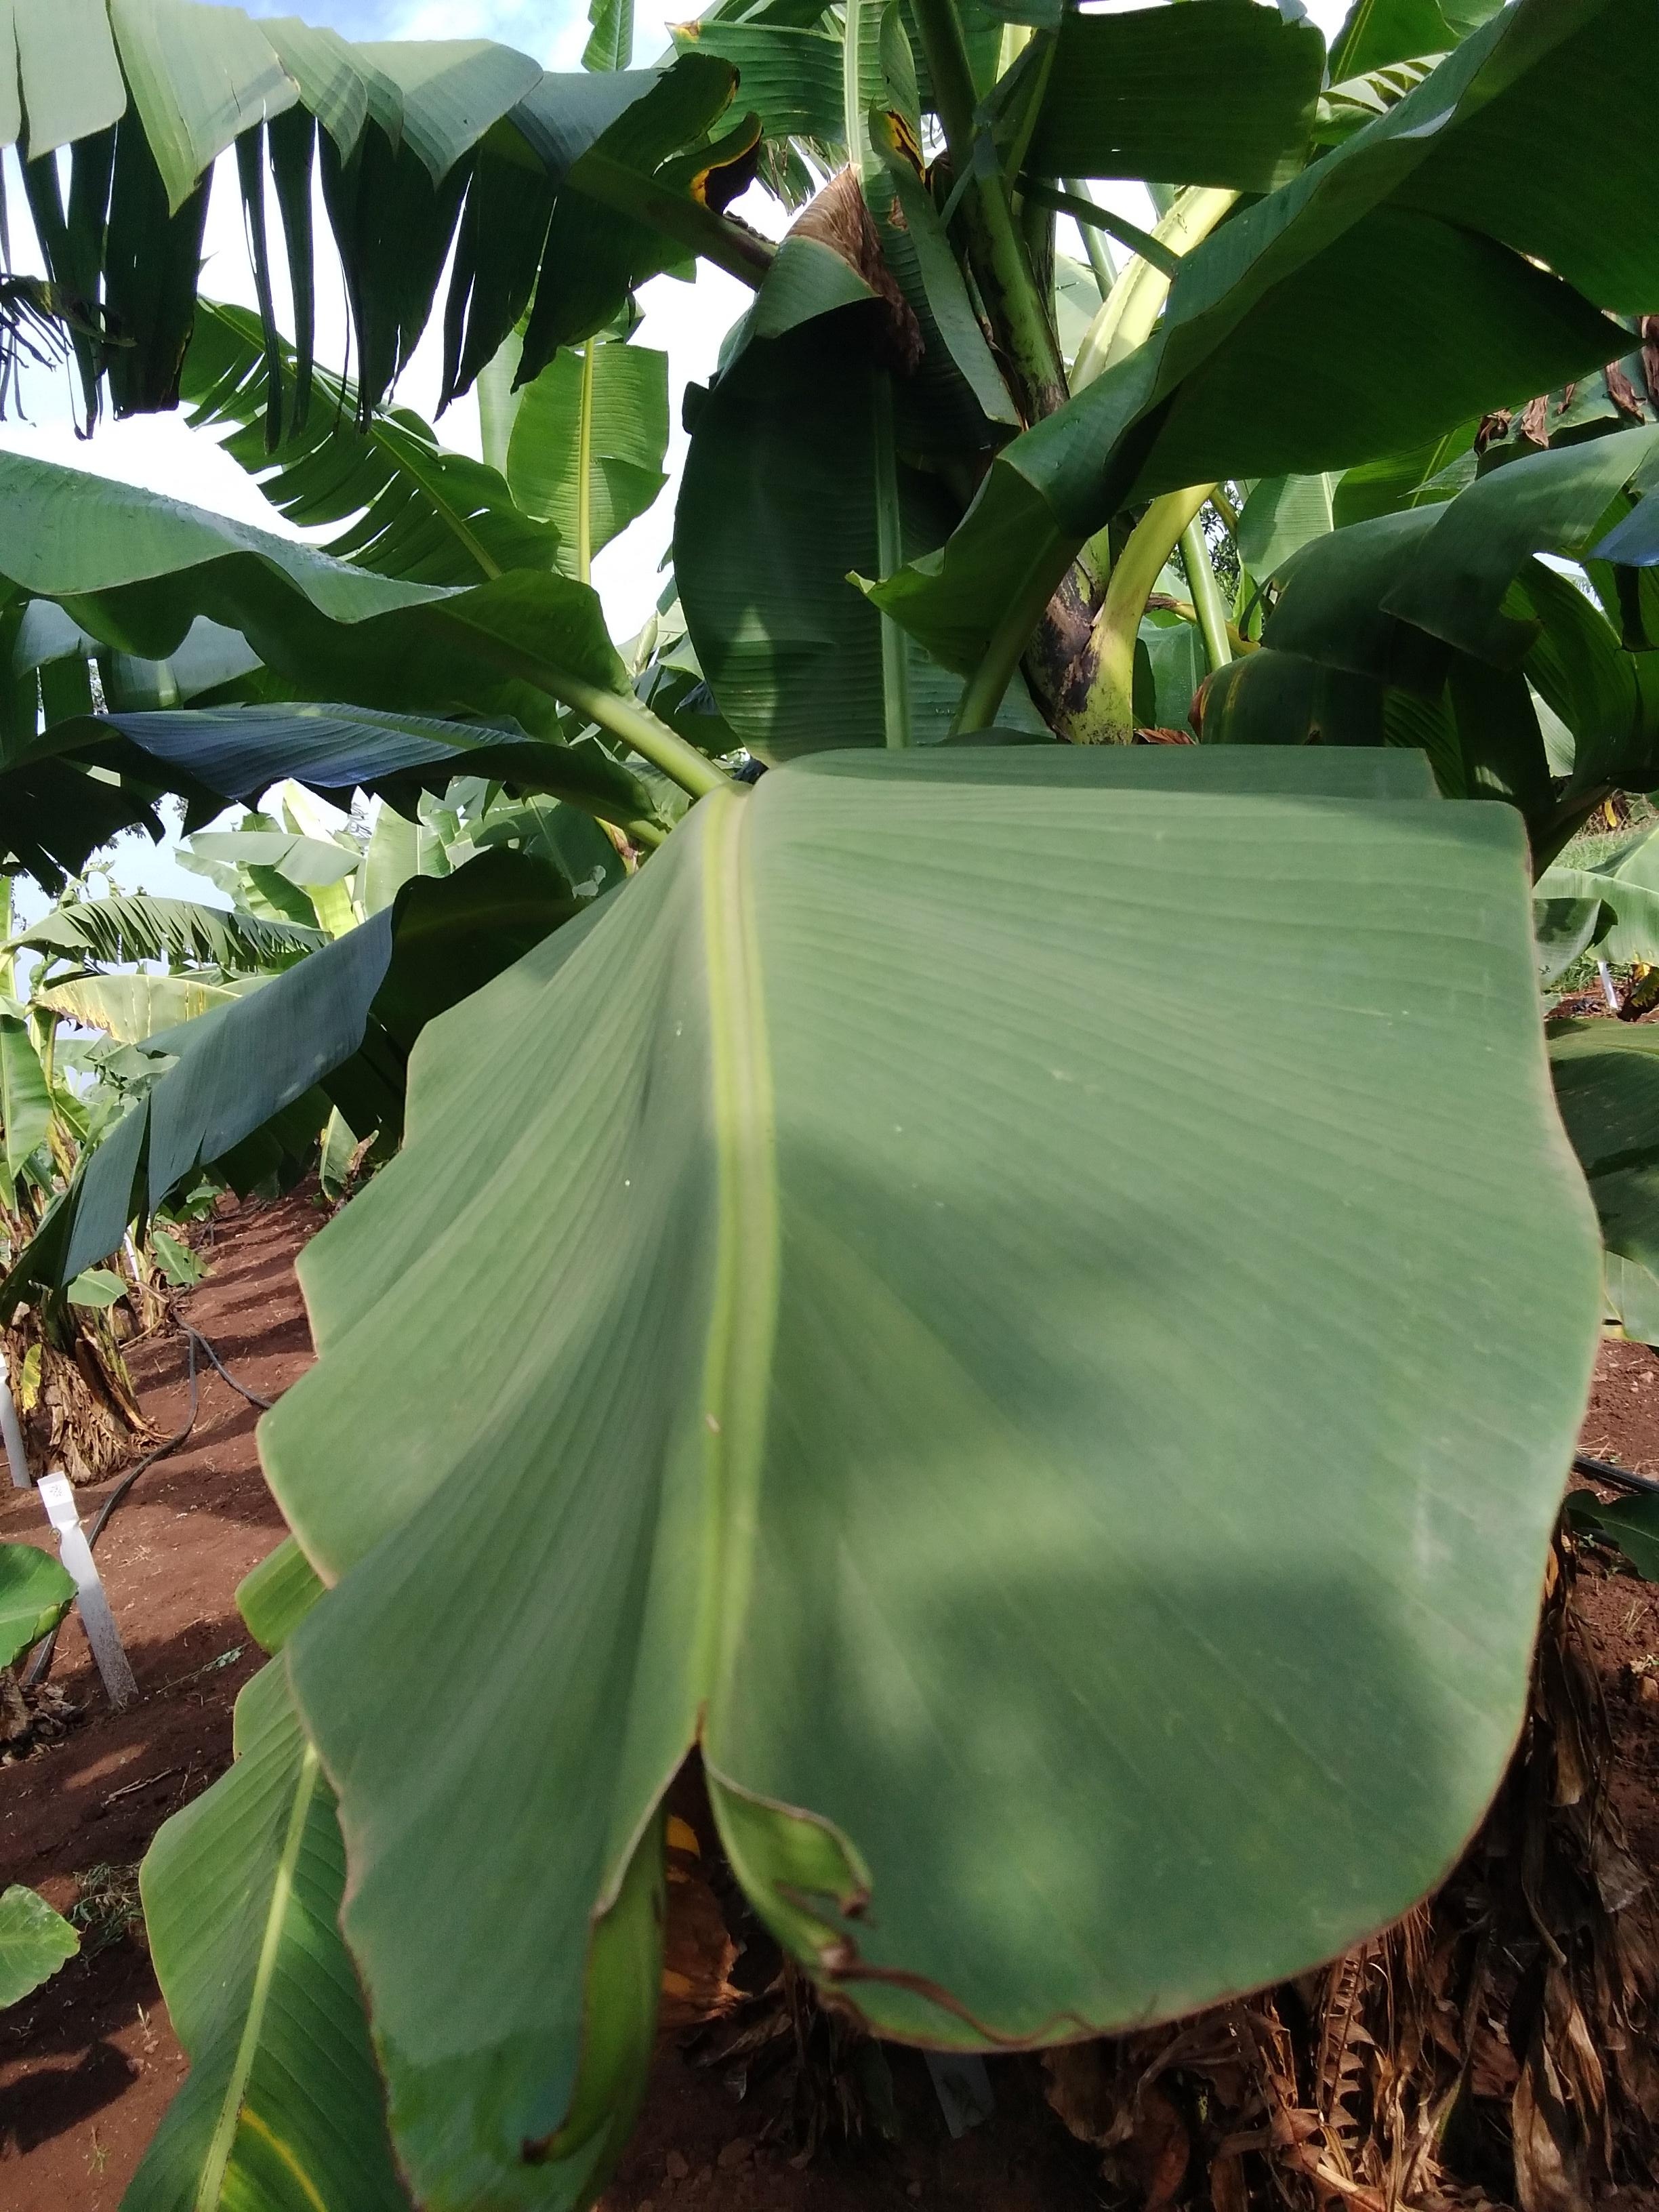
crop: banana
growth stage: vegetative
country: Uganda
